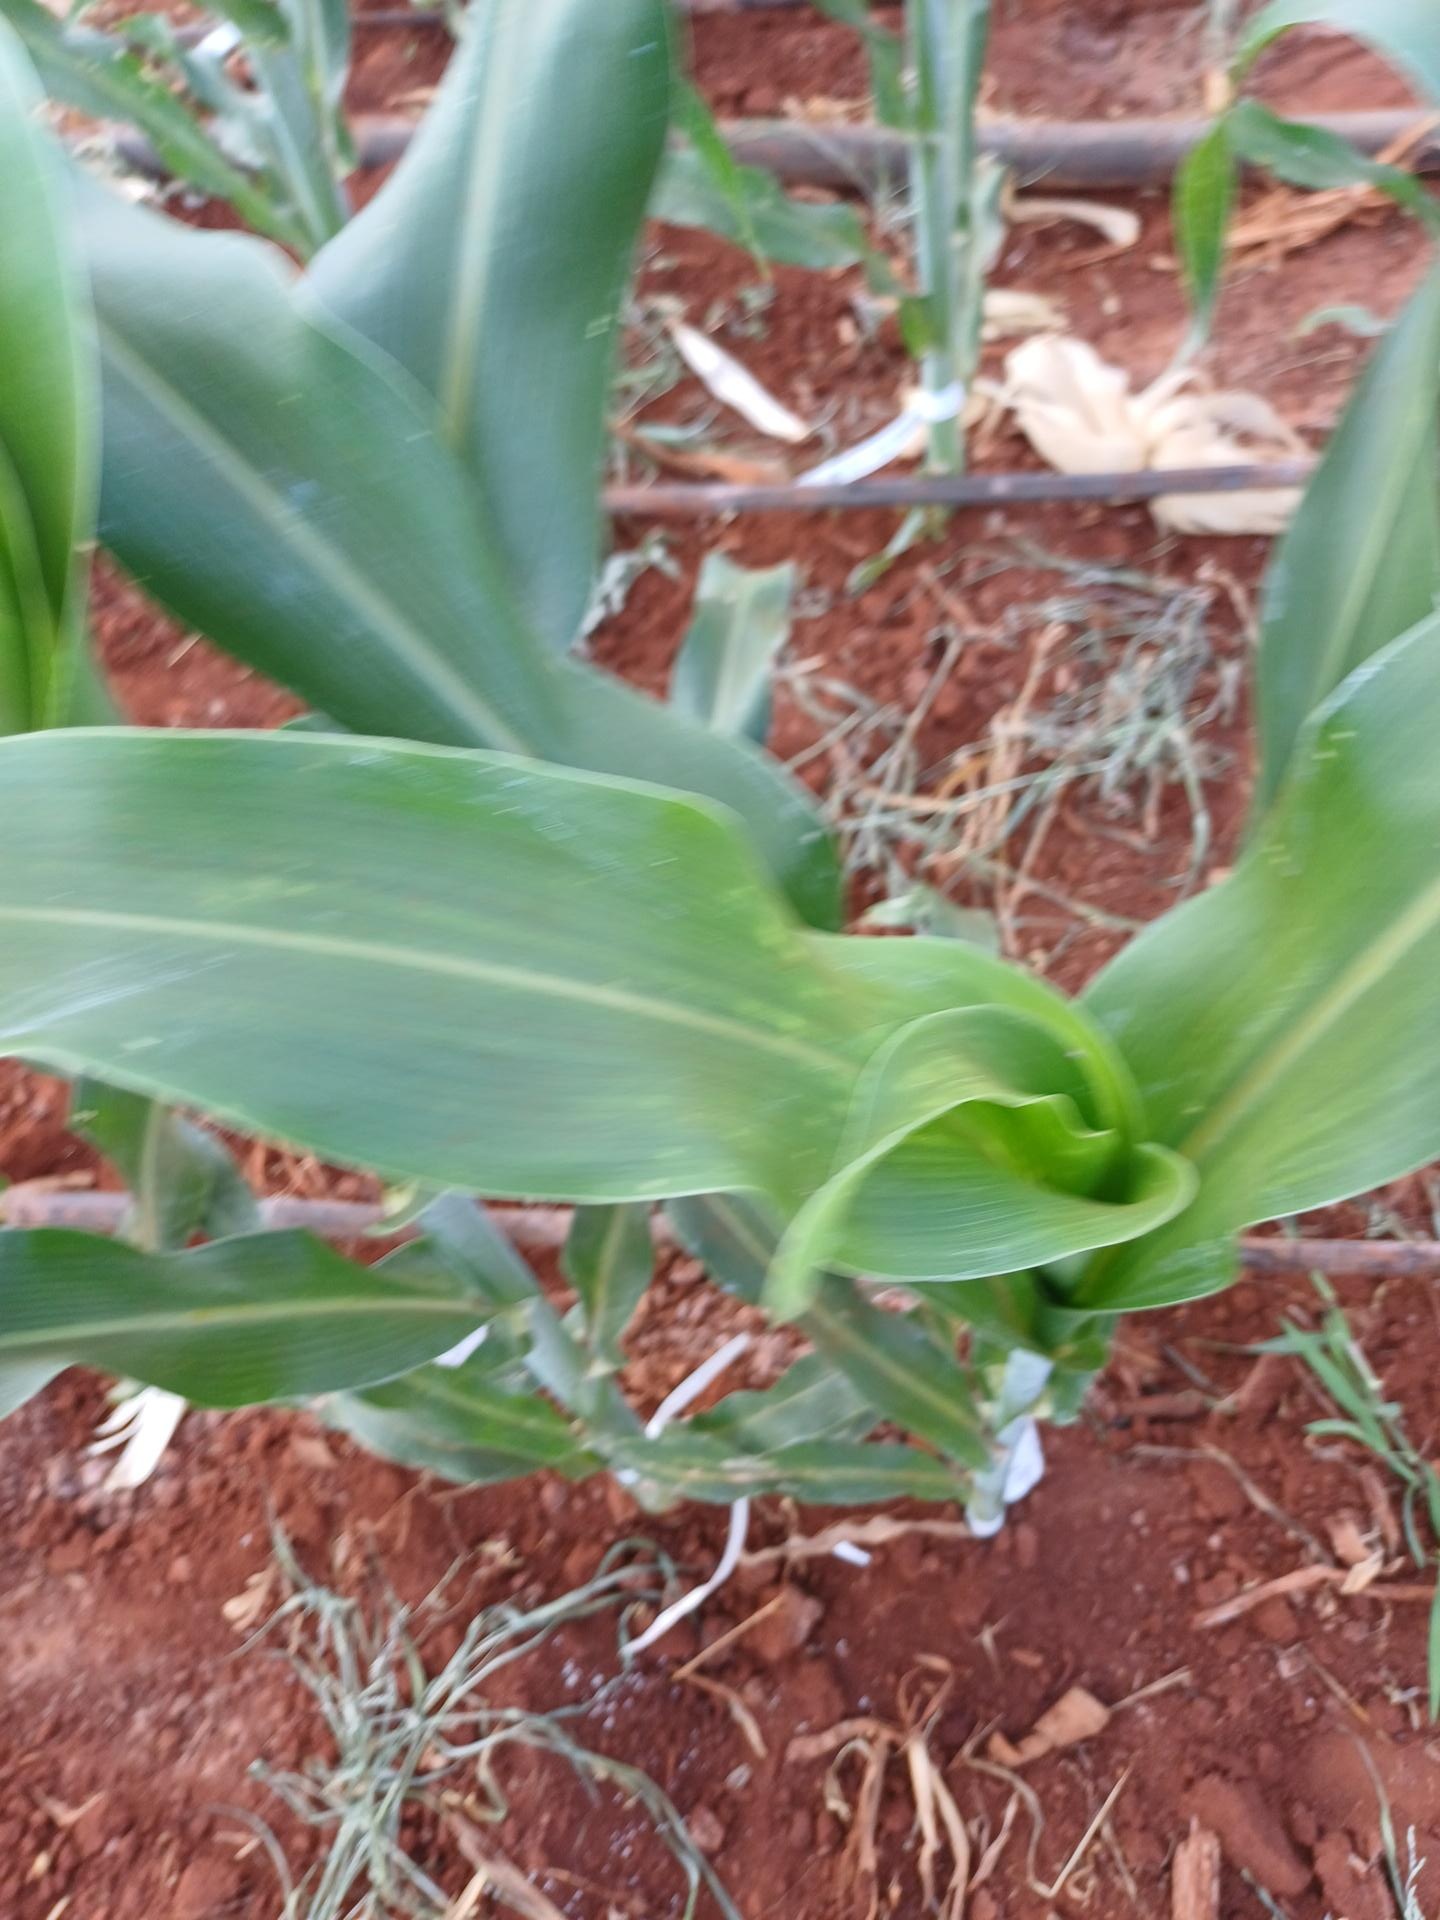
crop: sorghum
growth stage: vegetative
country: Kenya
